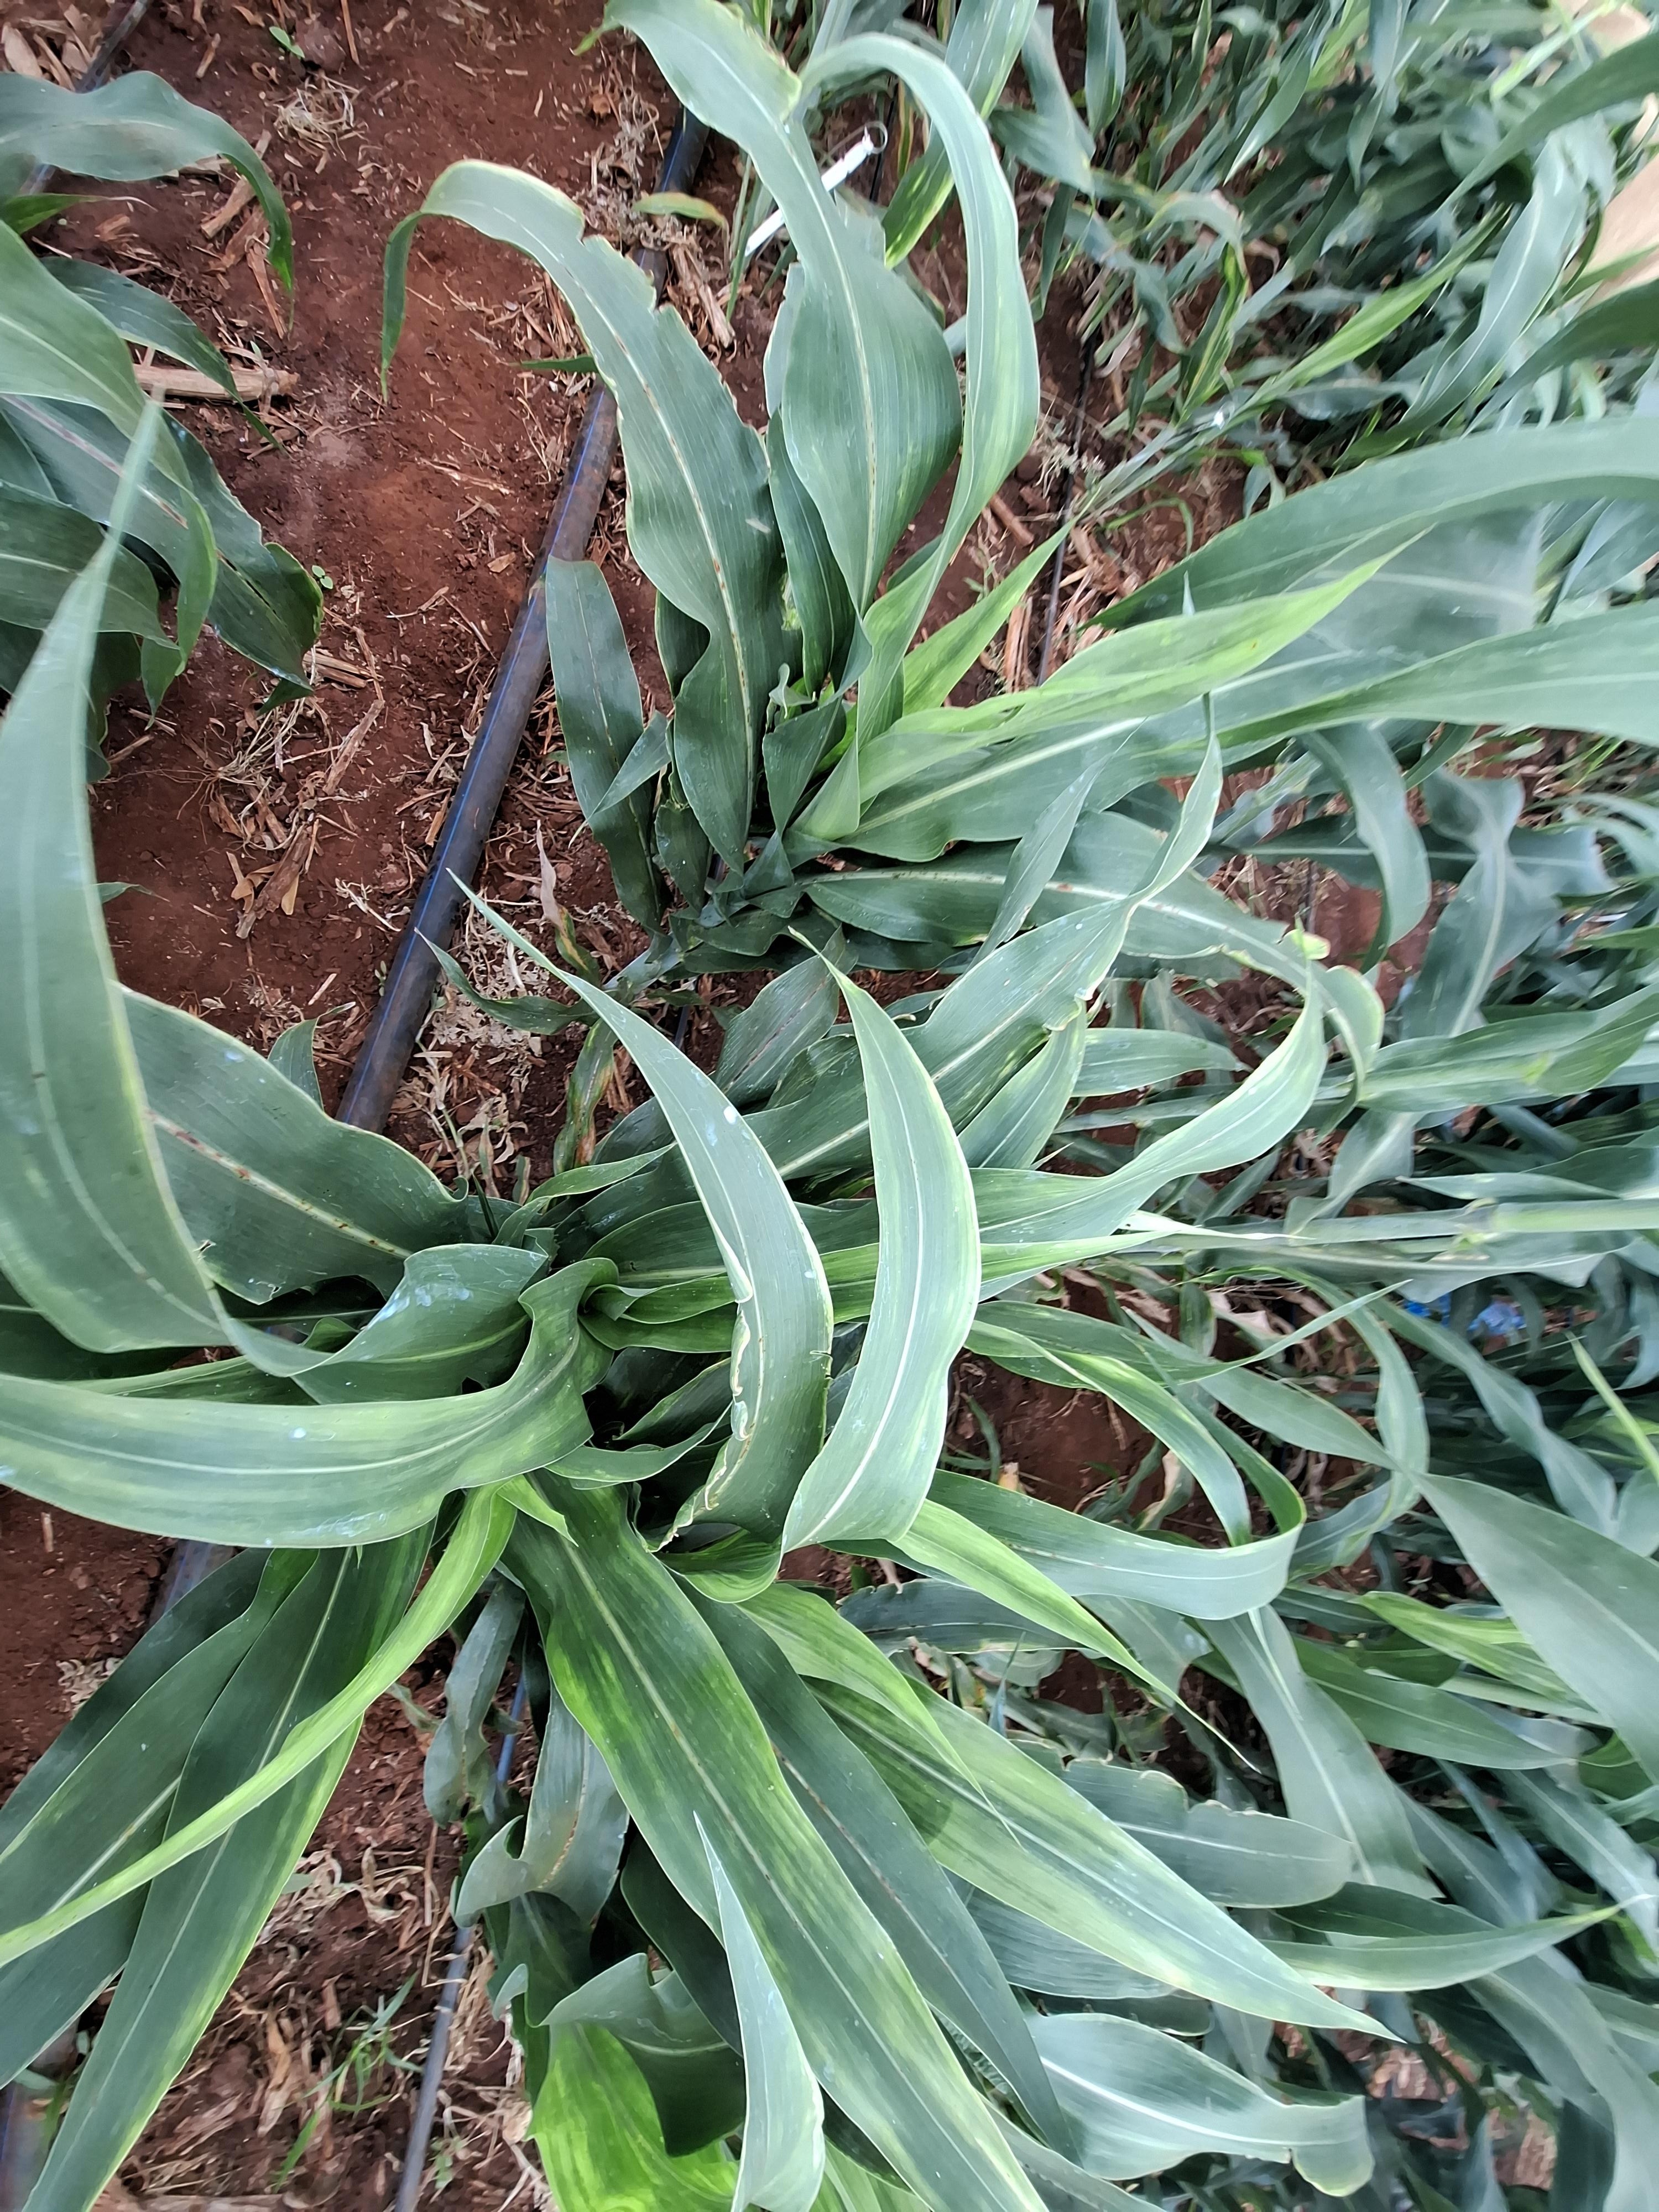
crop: sorghum
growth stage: vegetative
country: Kenya
